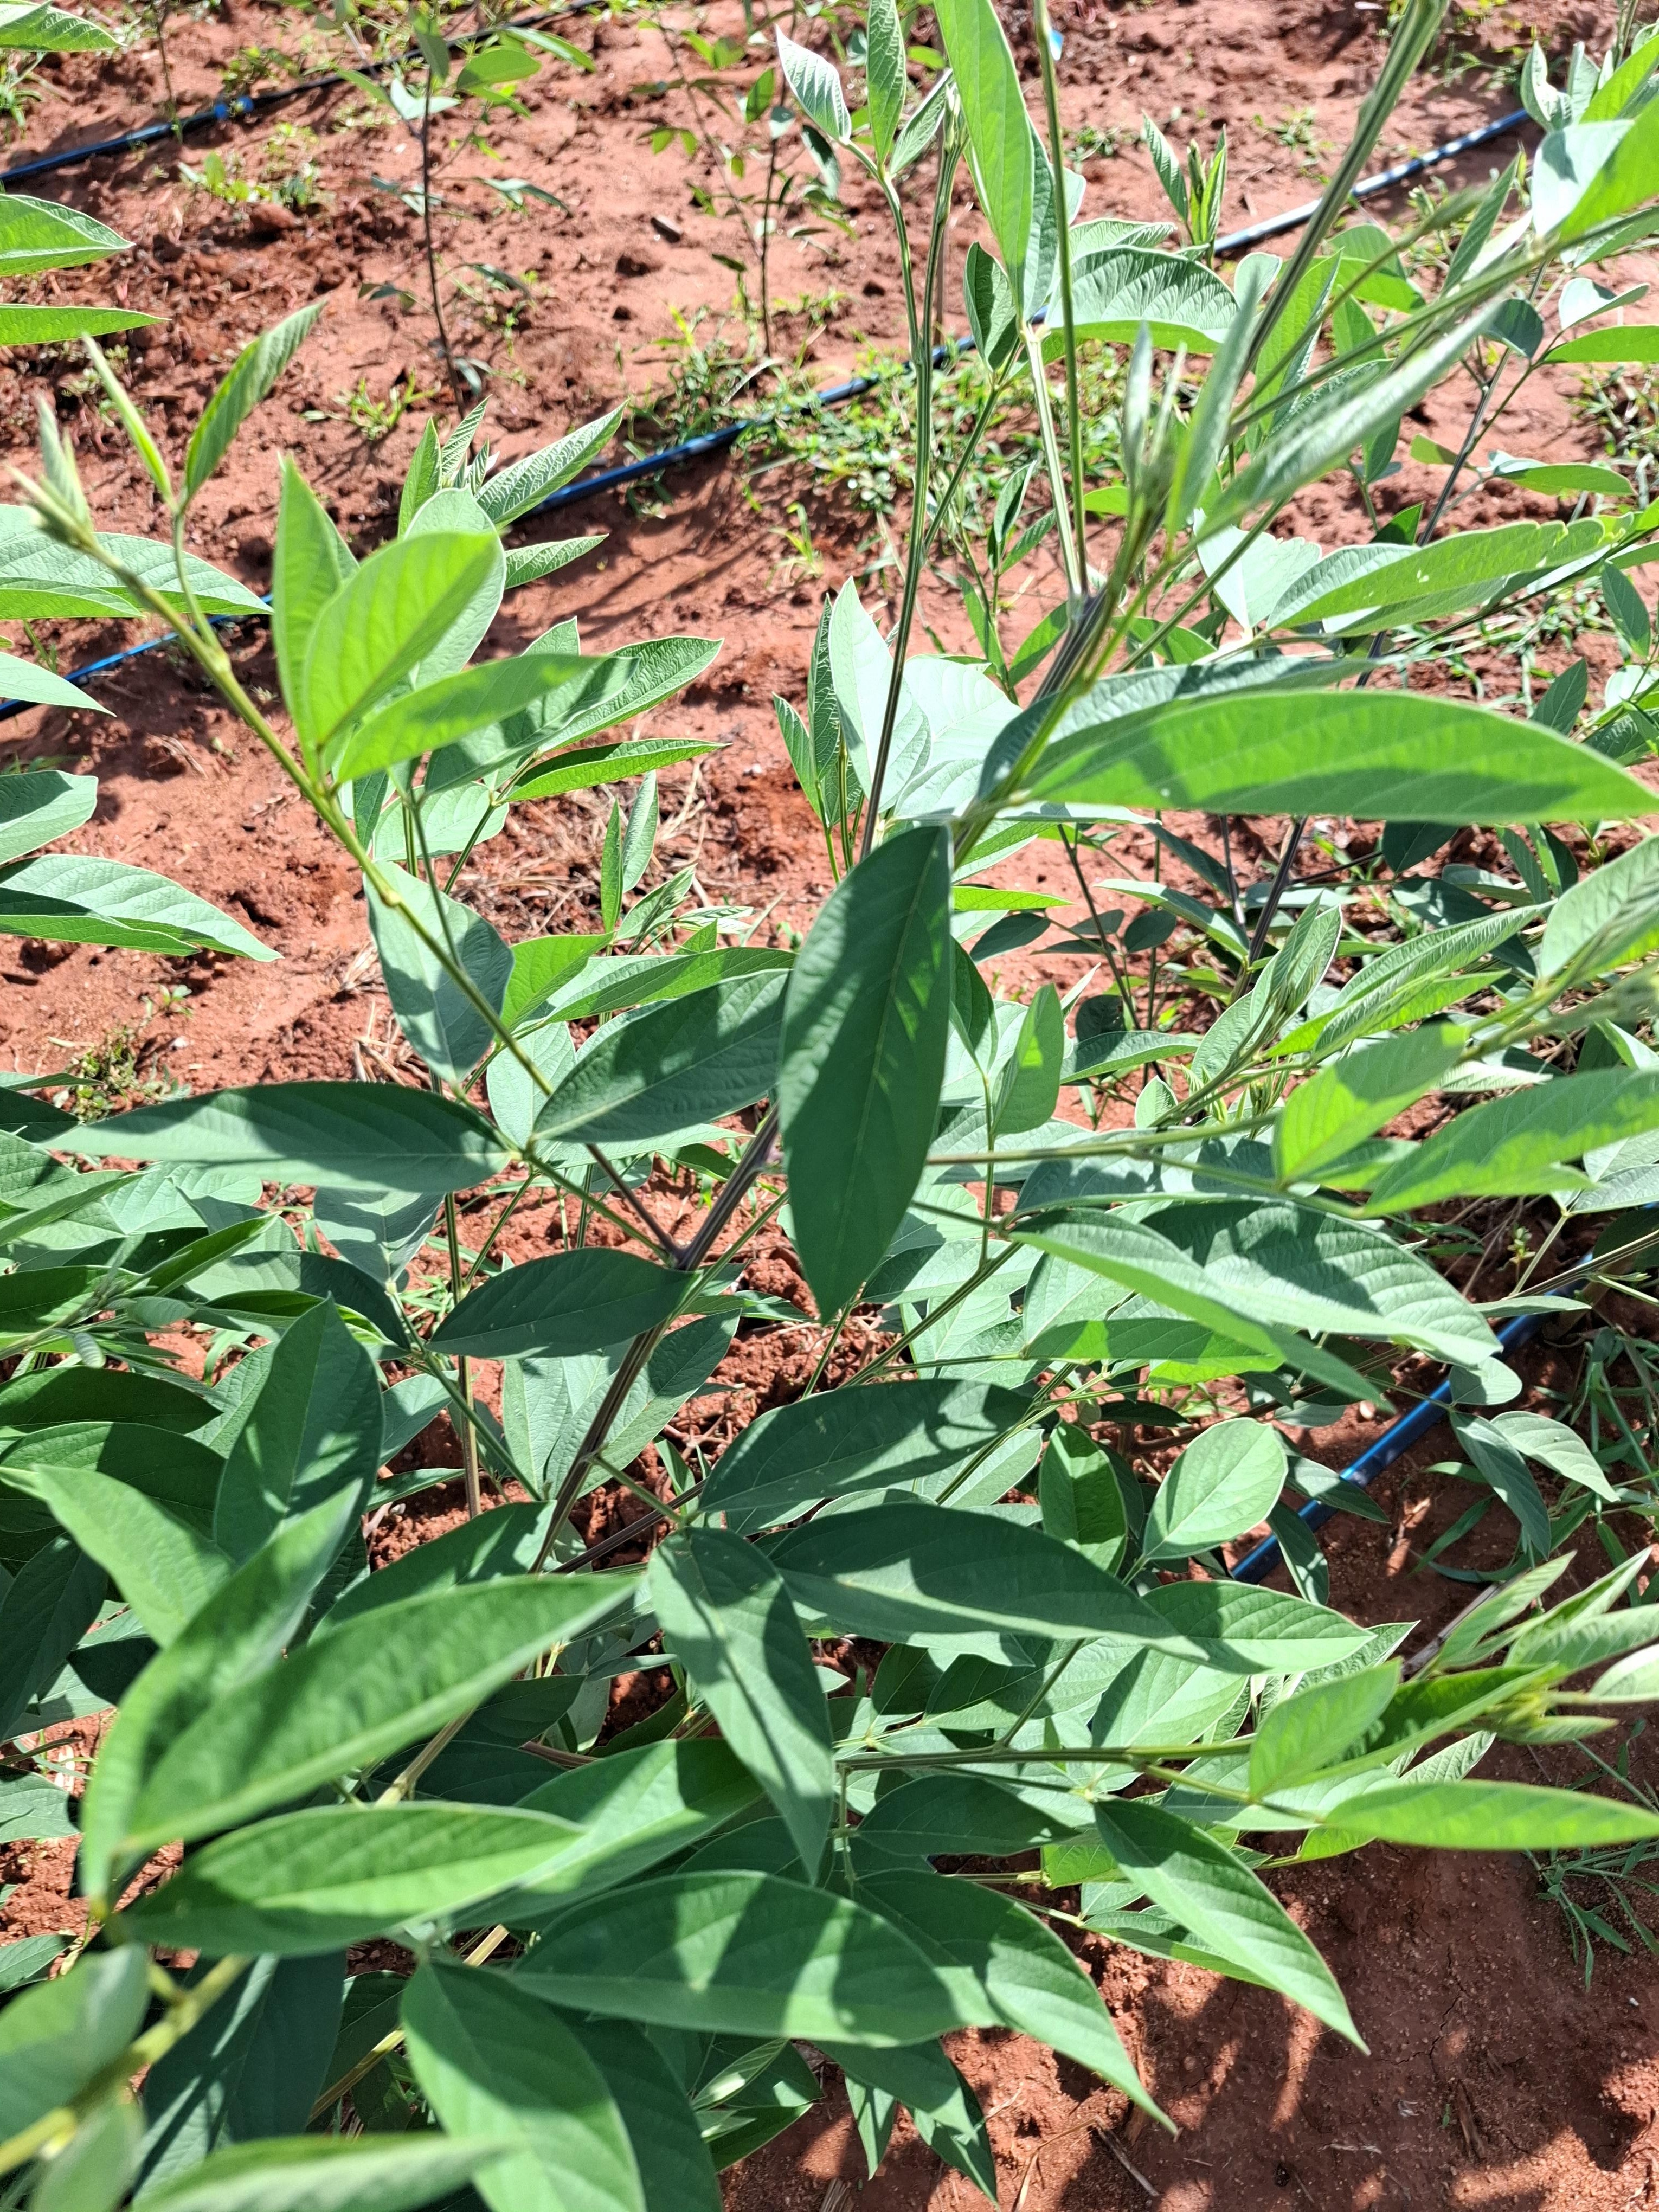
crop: pigeonpea
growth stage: flowering
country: Kenya
